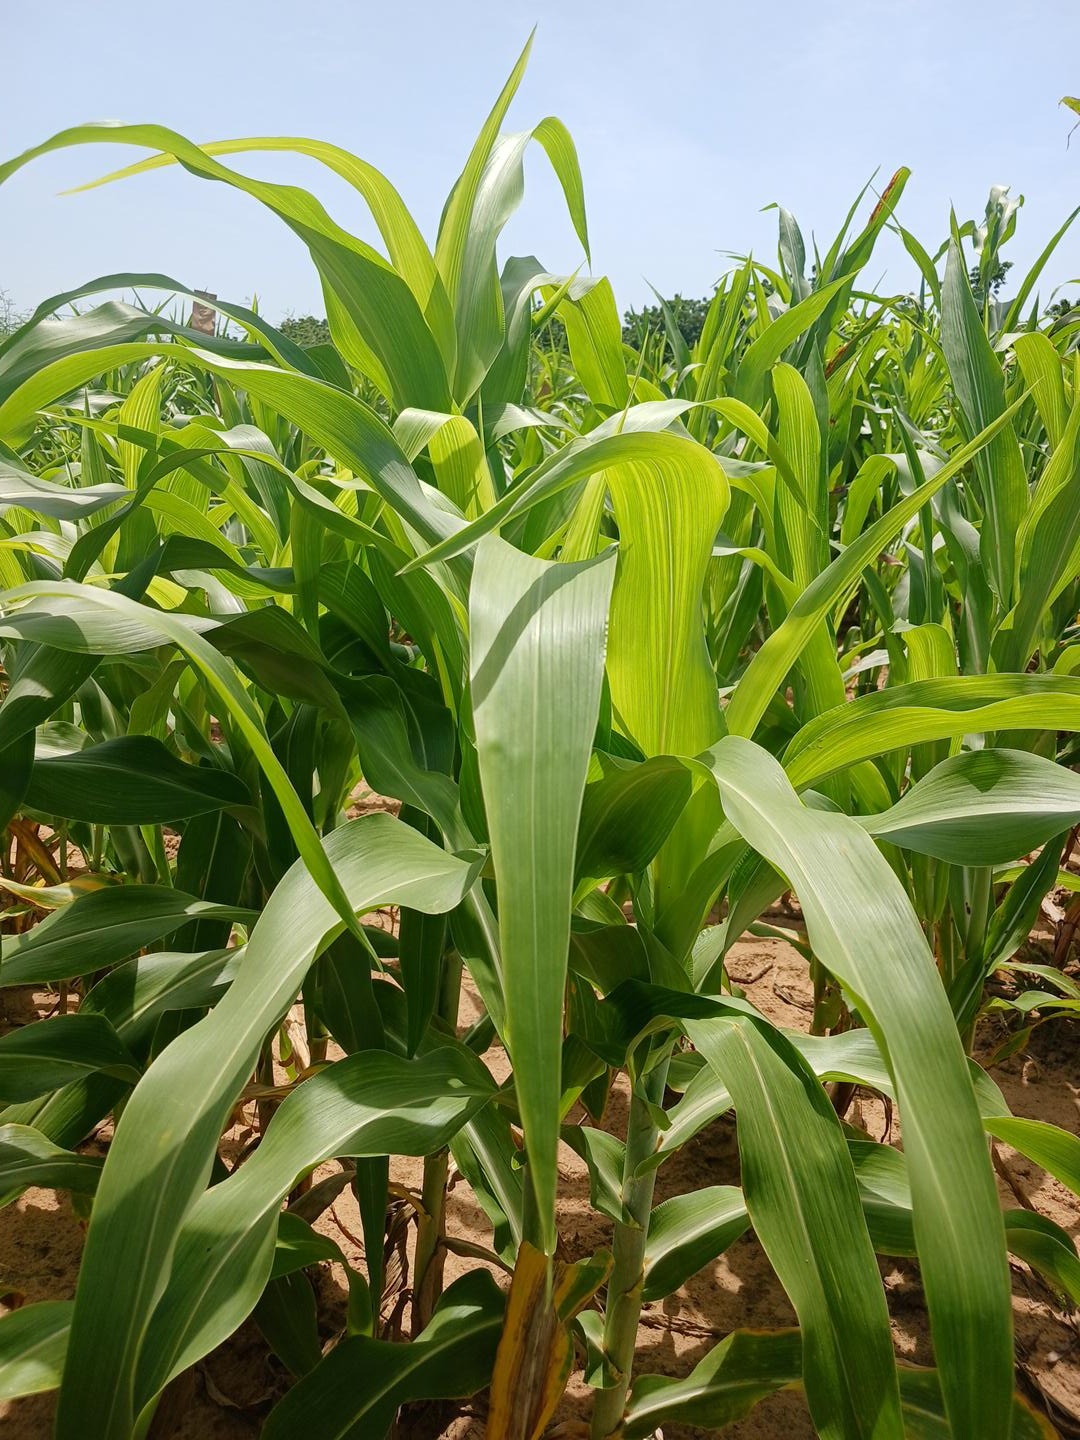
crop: sorghum
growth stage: vegetative
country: Senegal
